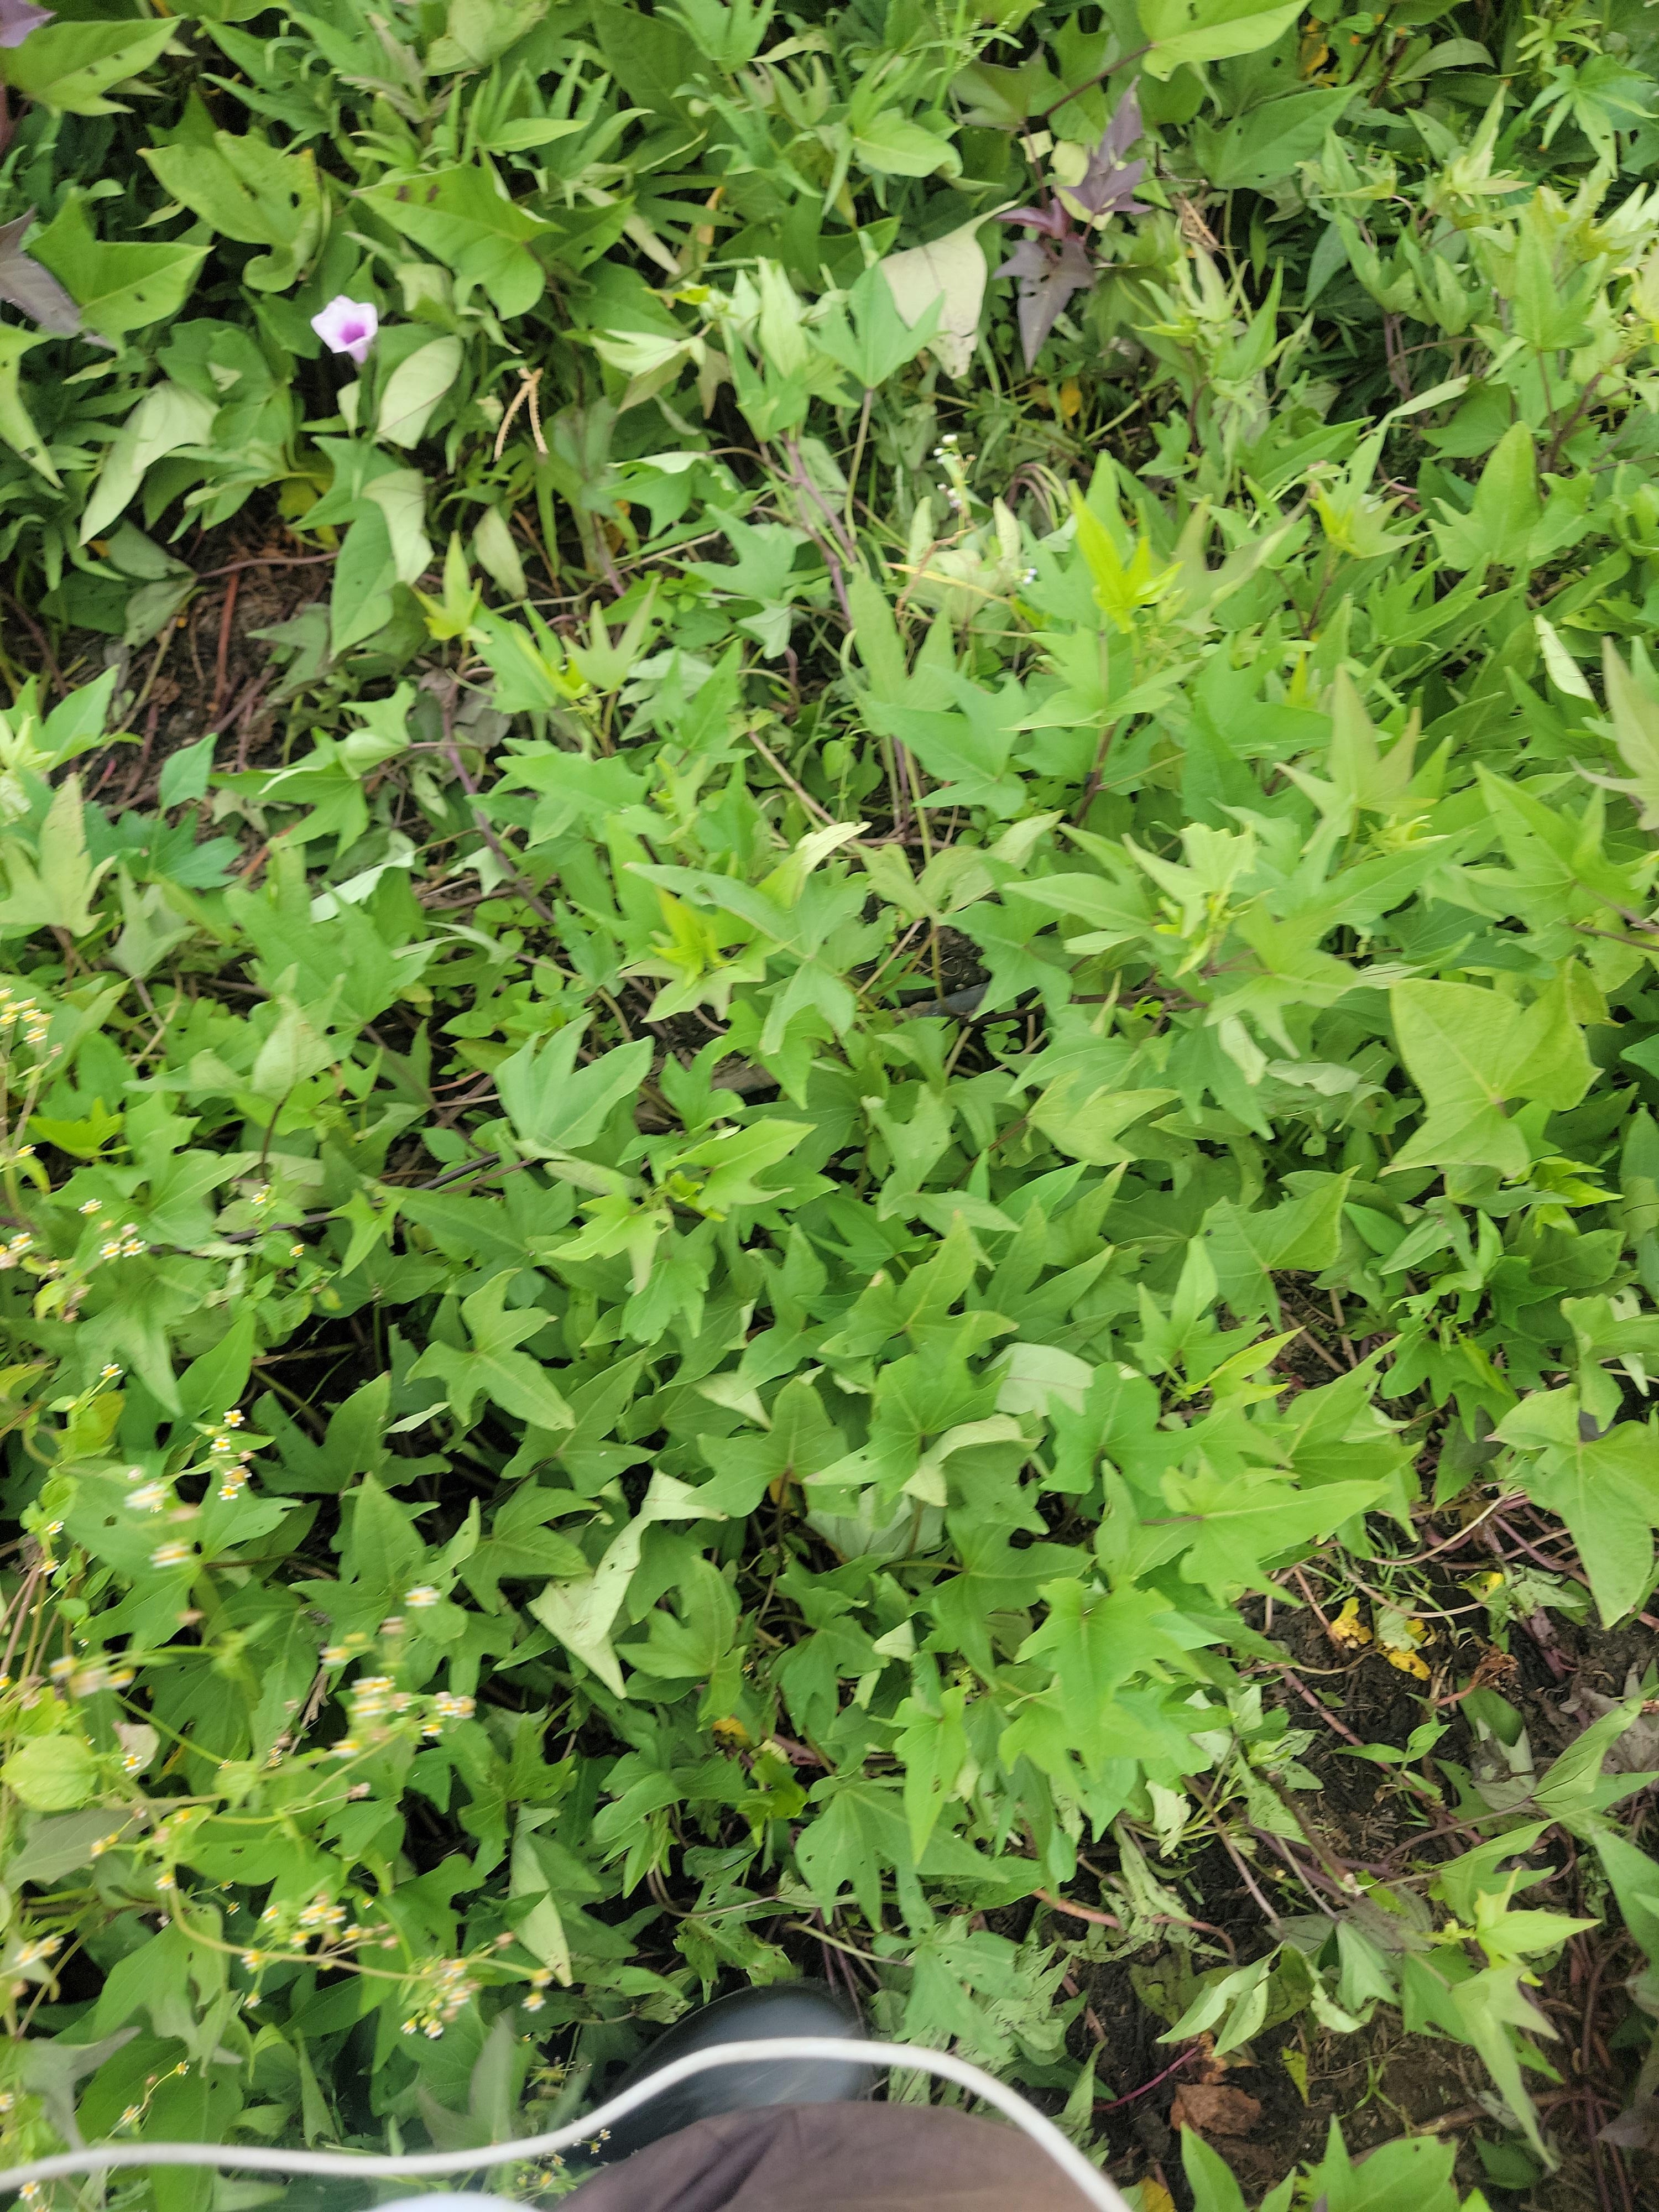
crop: sweet potato
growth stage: vegetative
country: Tanzania
